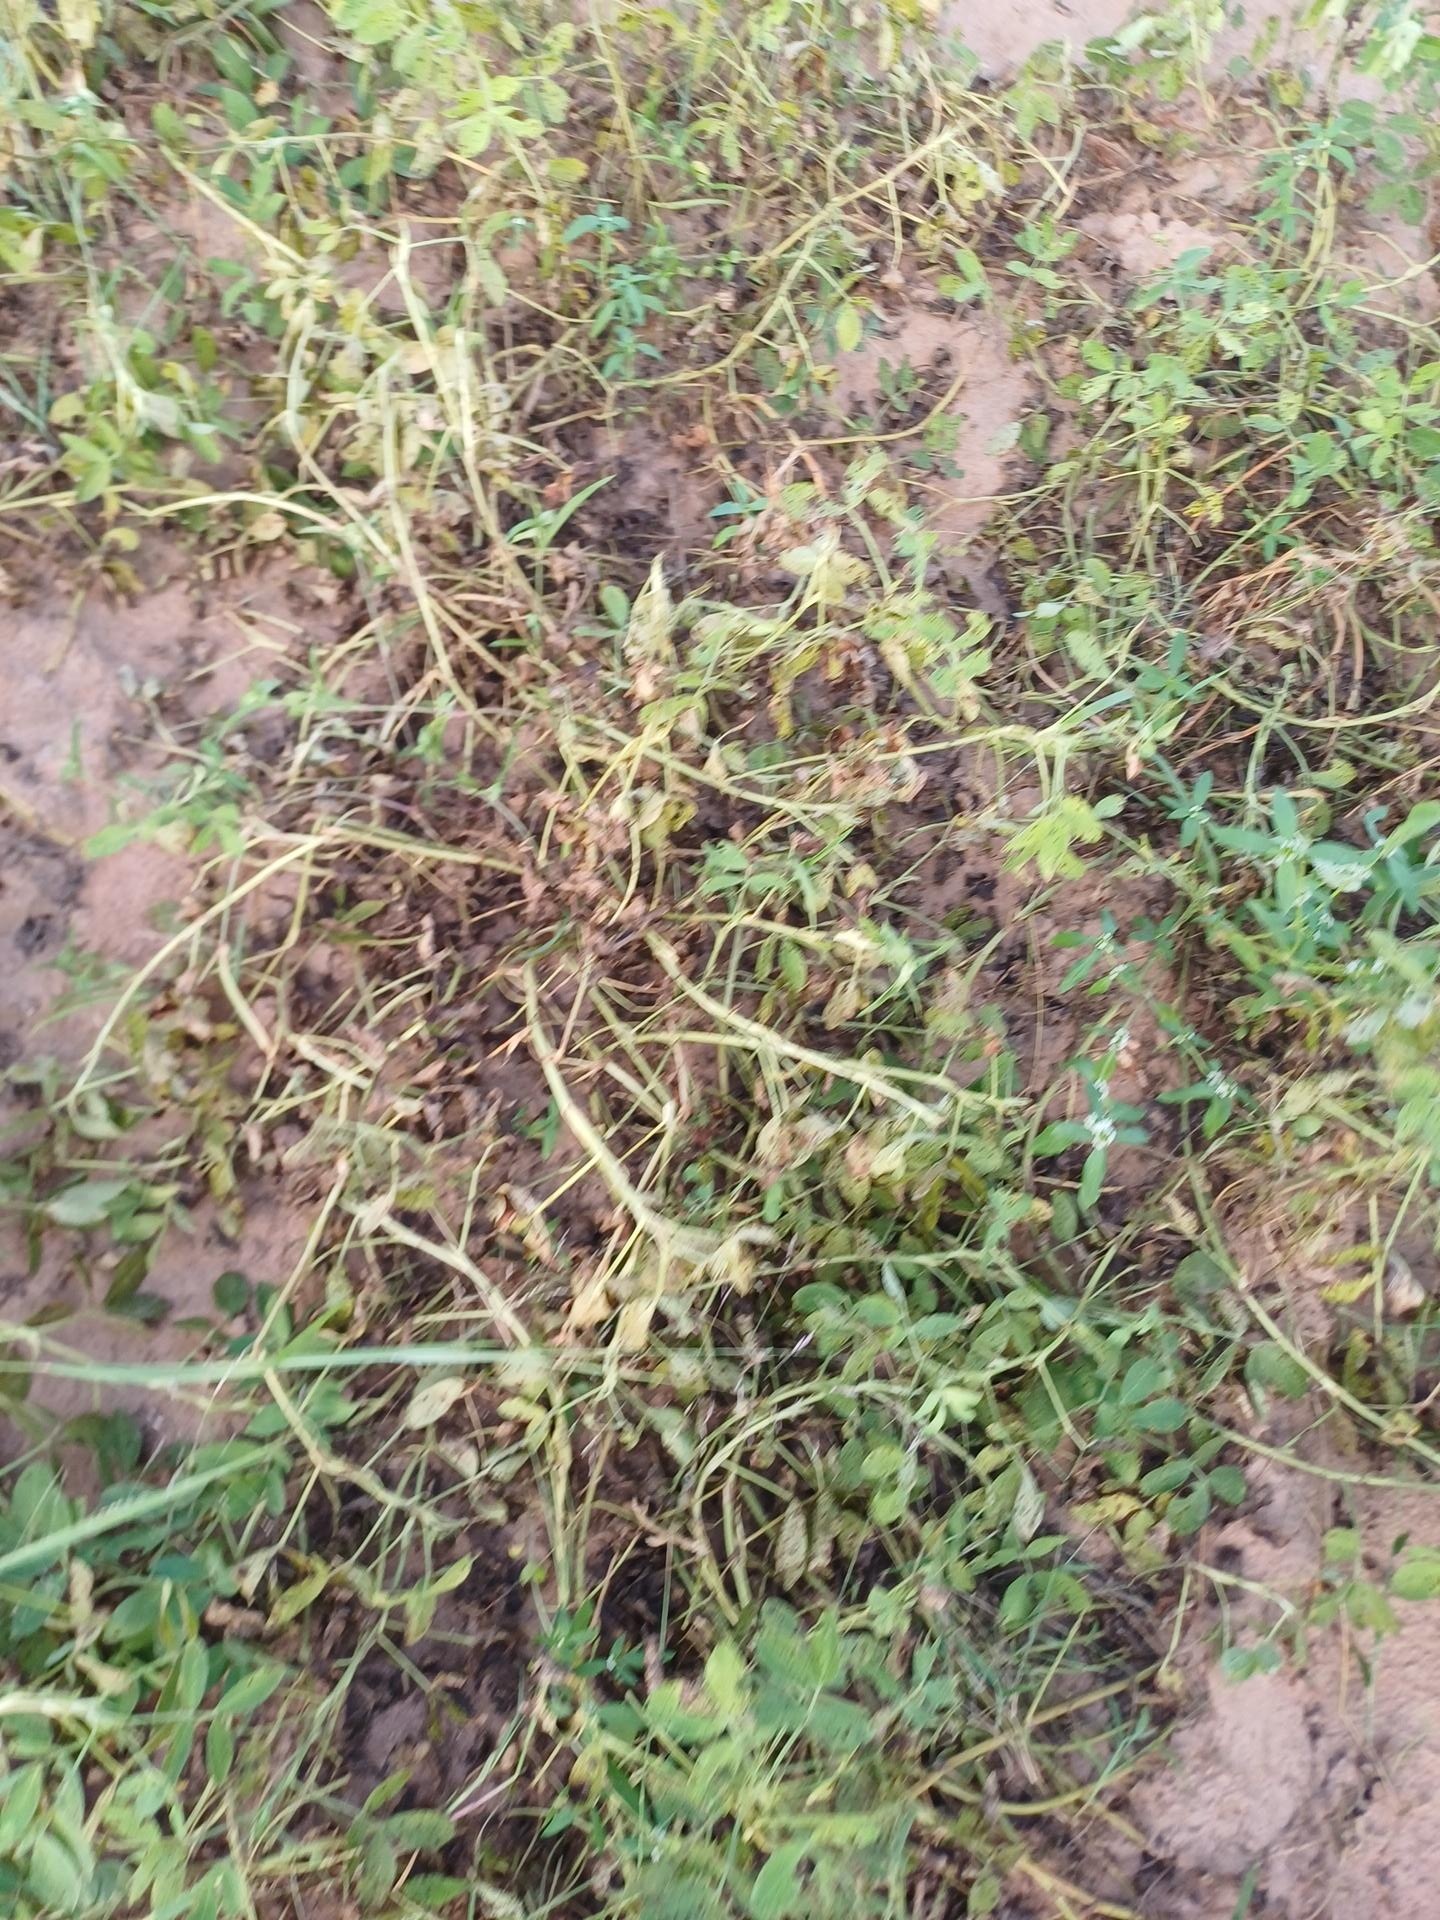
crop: groundnut
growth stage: flowering
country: Senegal
